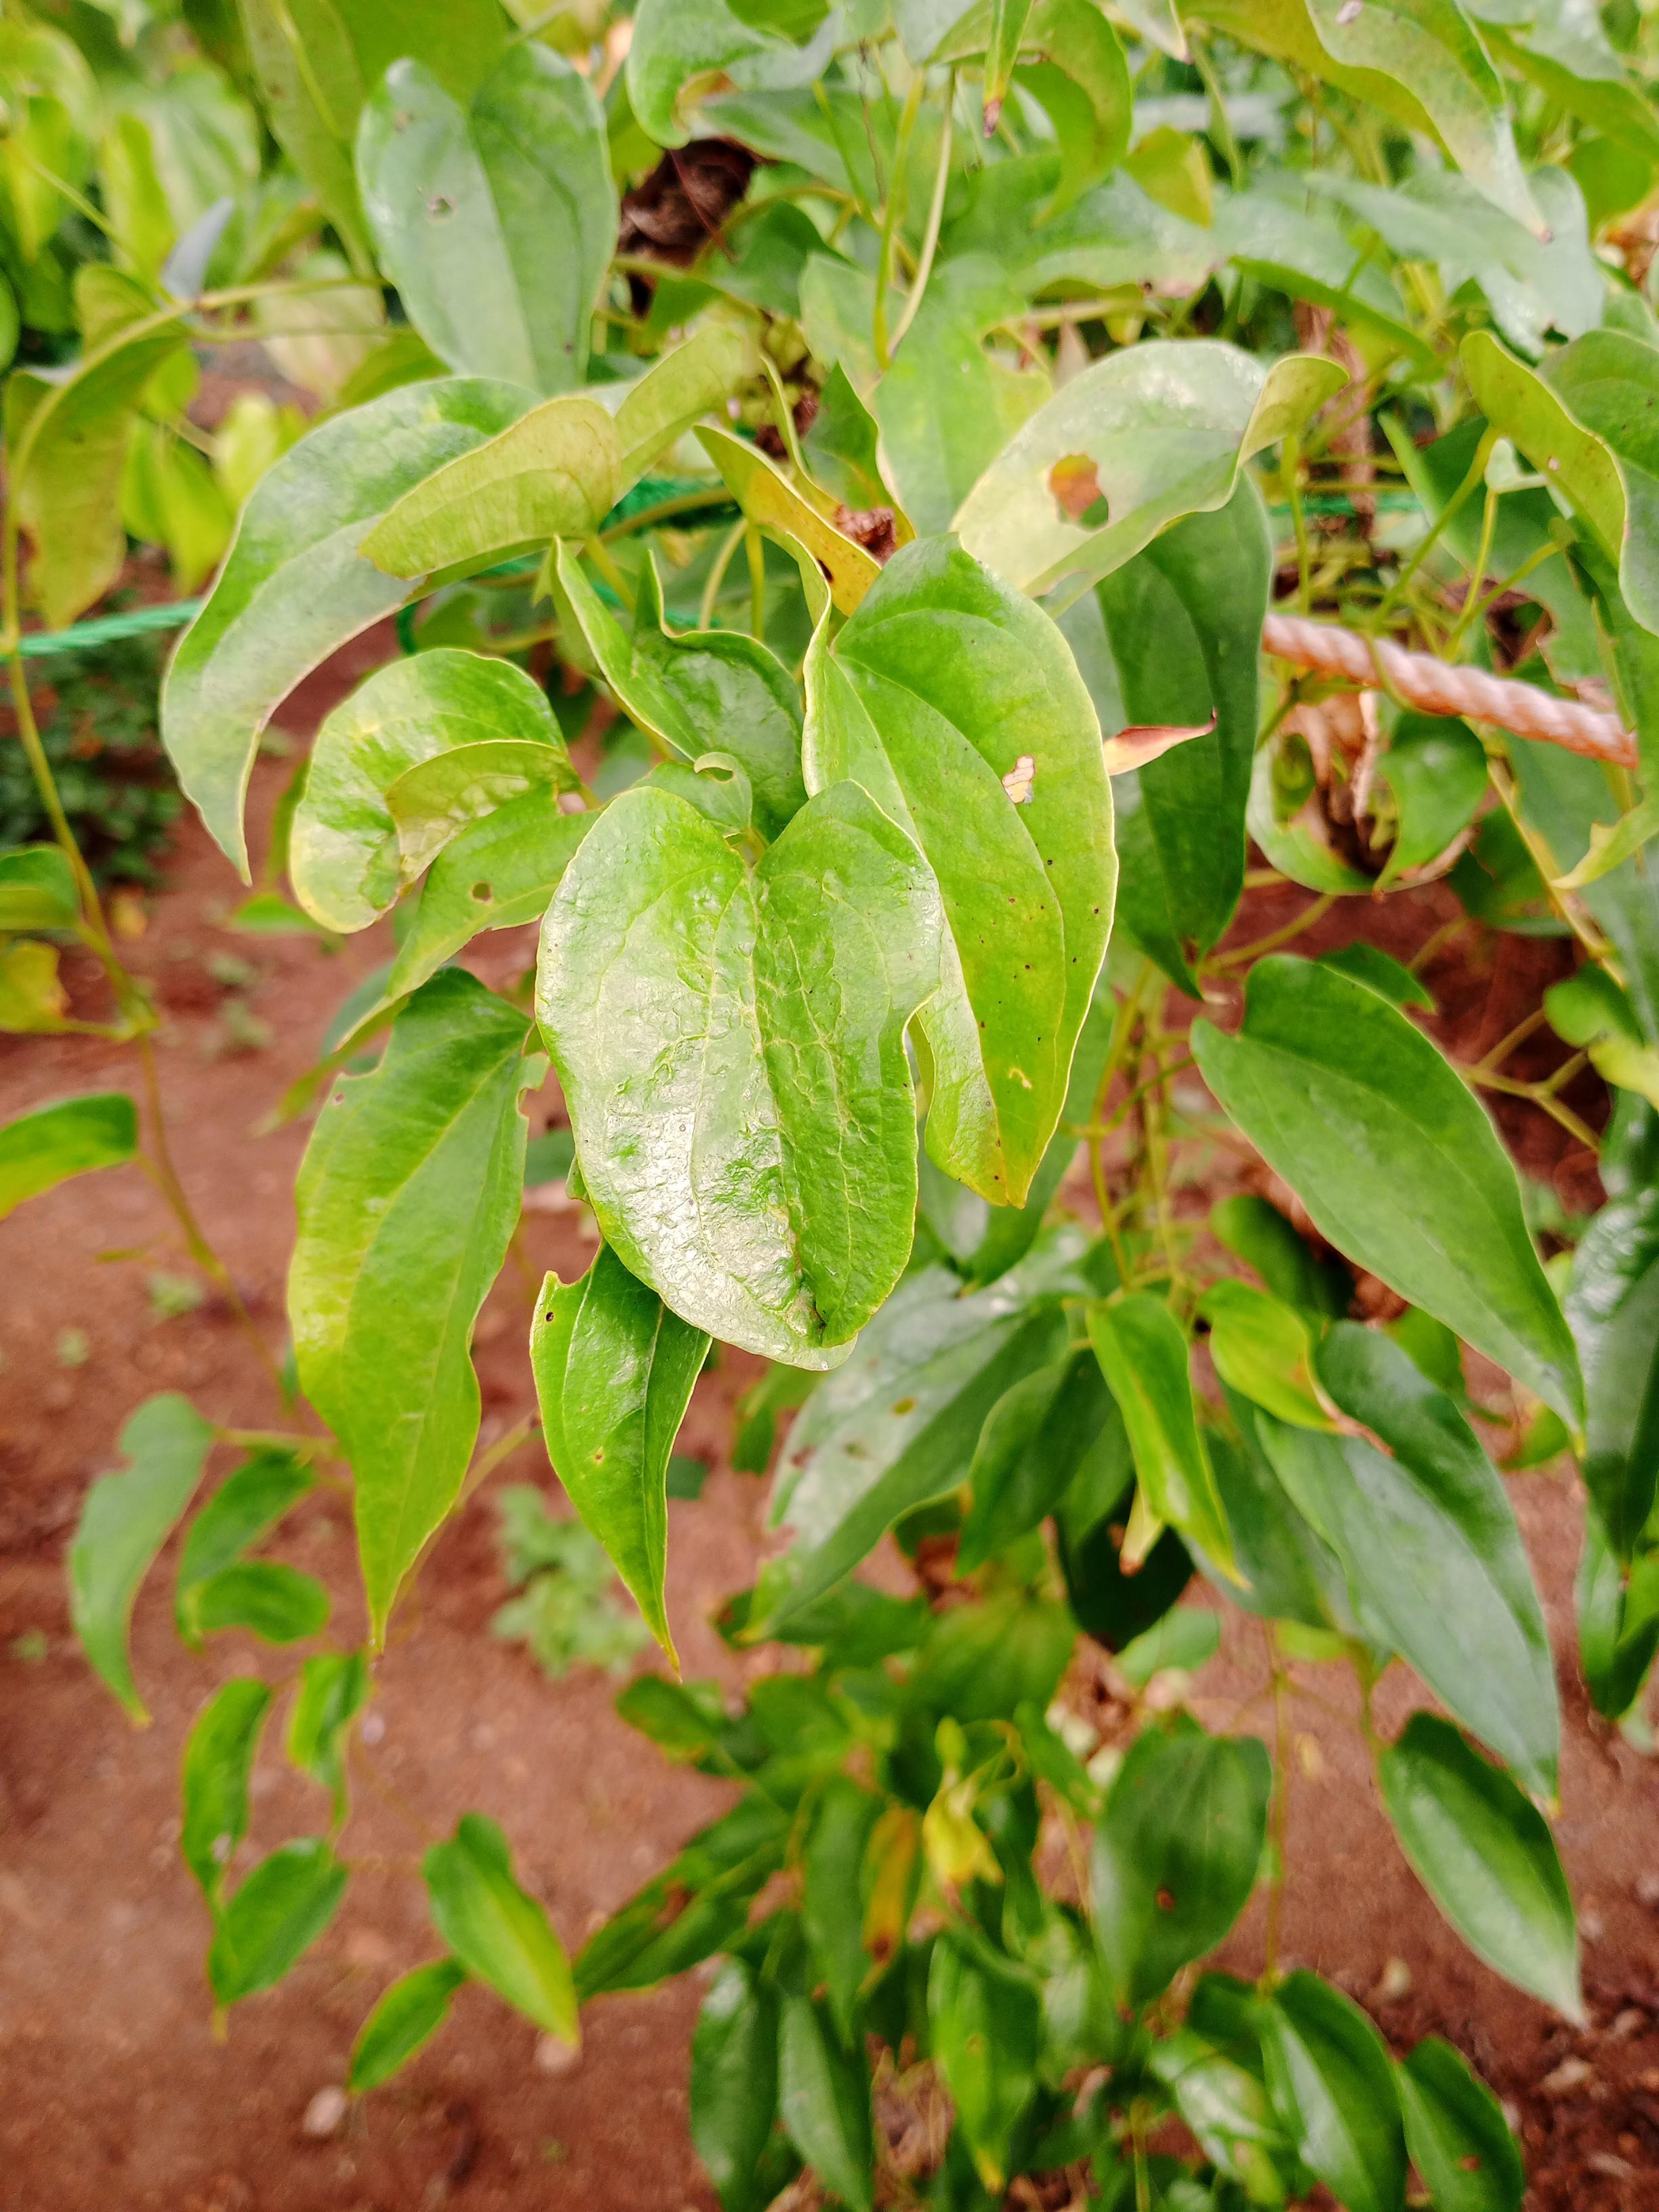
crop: yam
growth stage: vegetative
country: Nigeria
